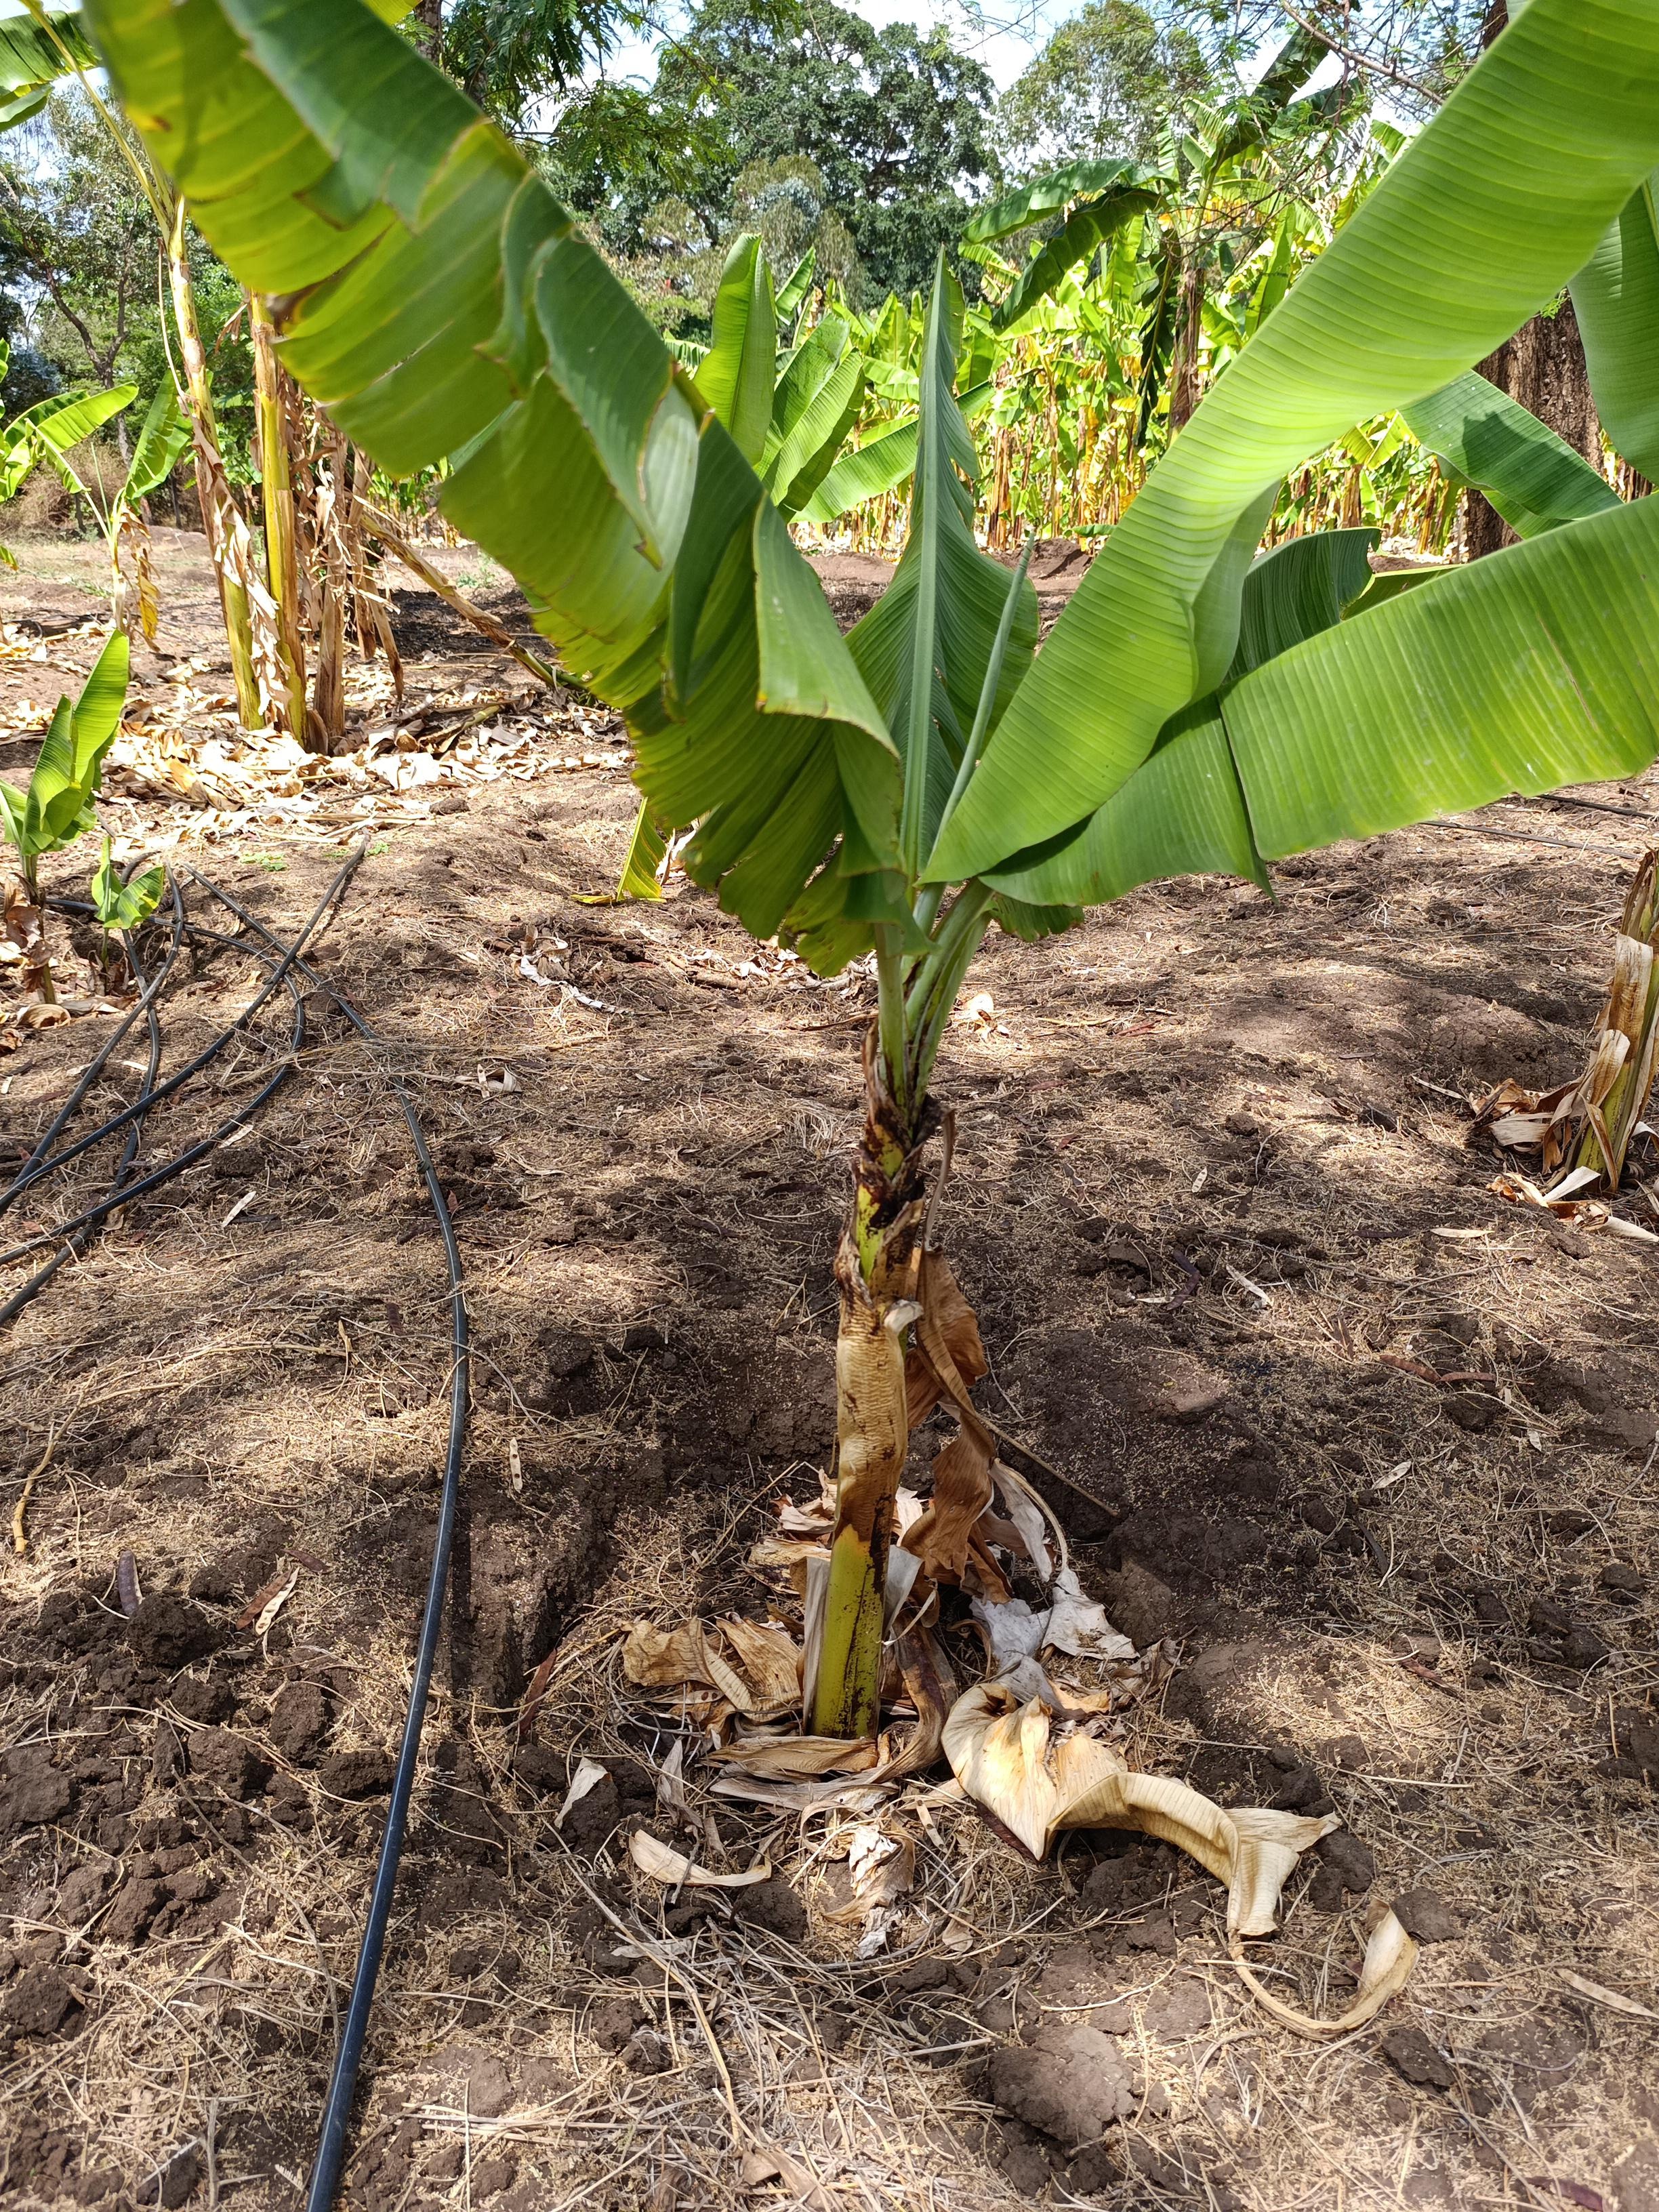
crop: banana
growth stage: vegetative
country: Tanzania
